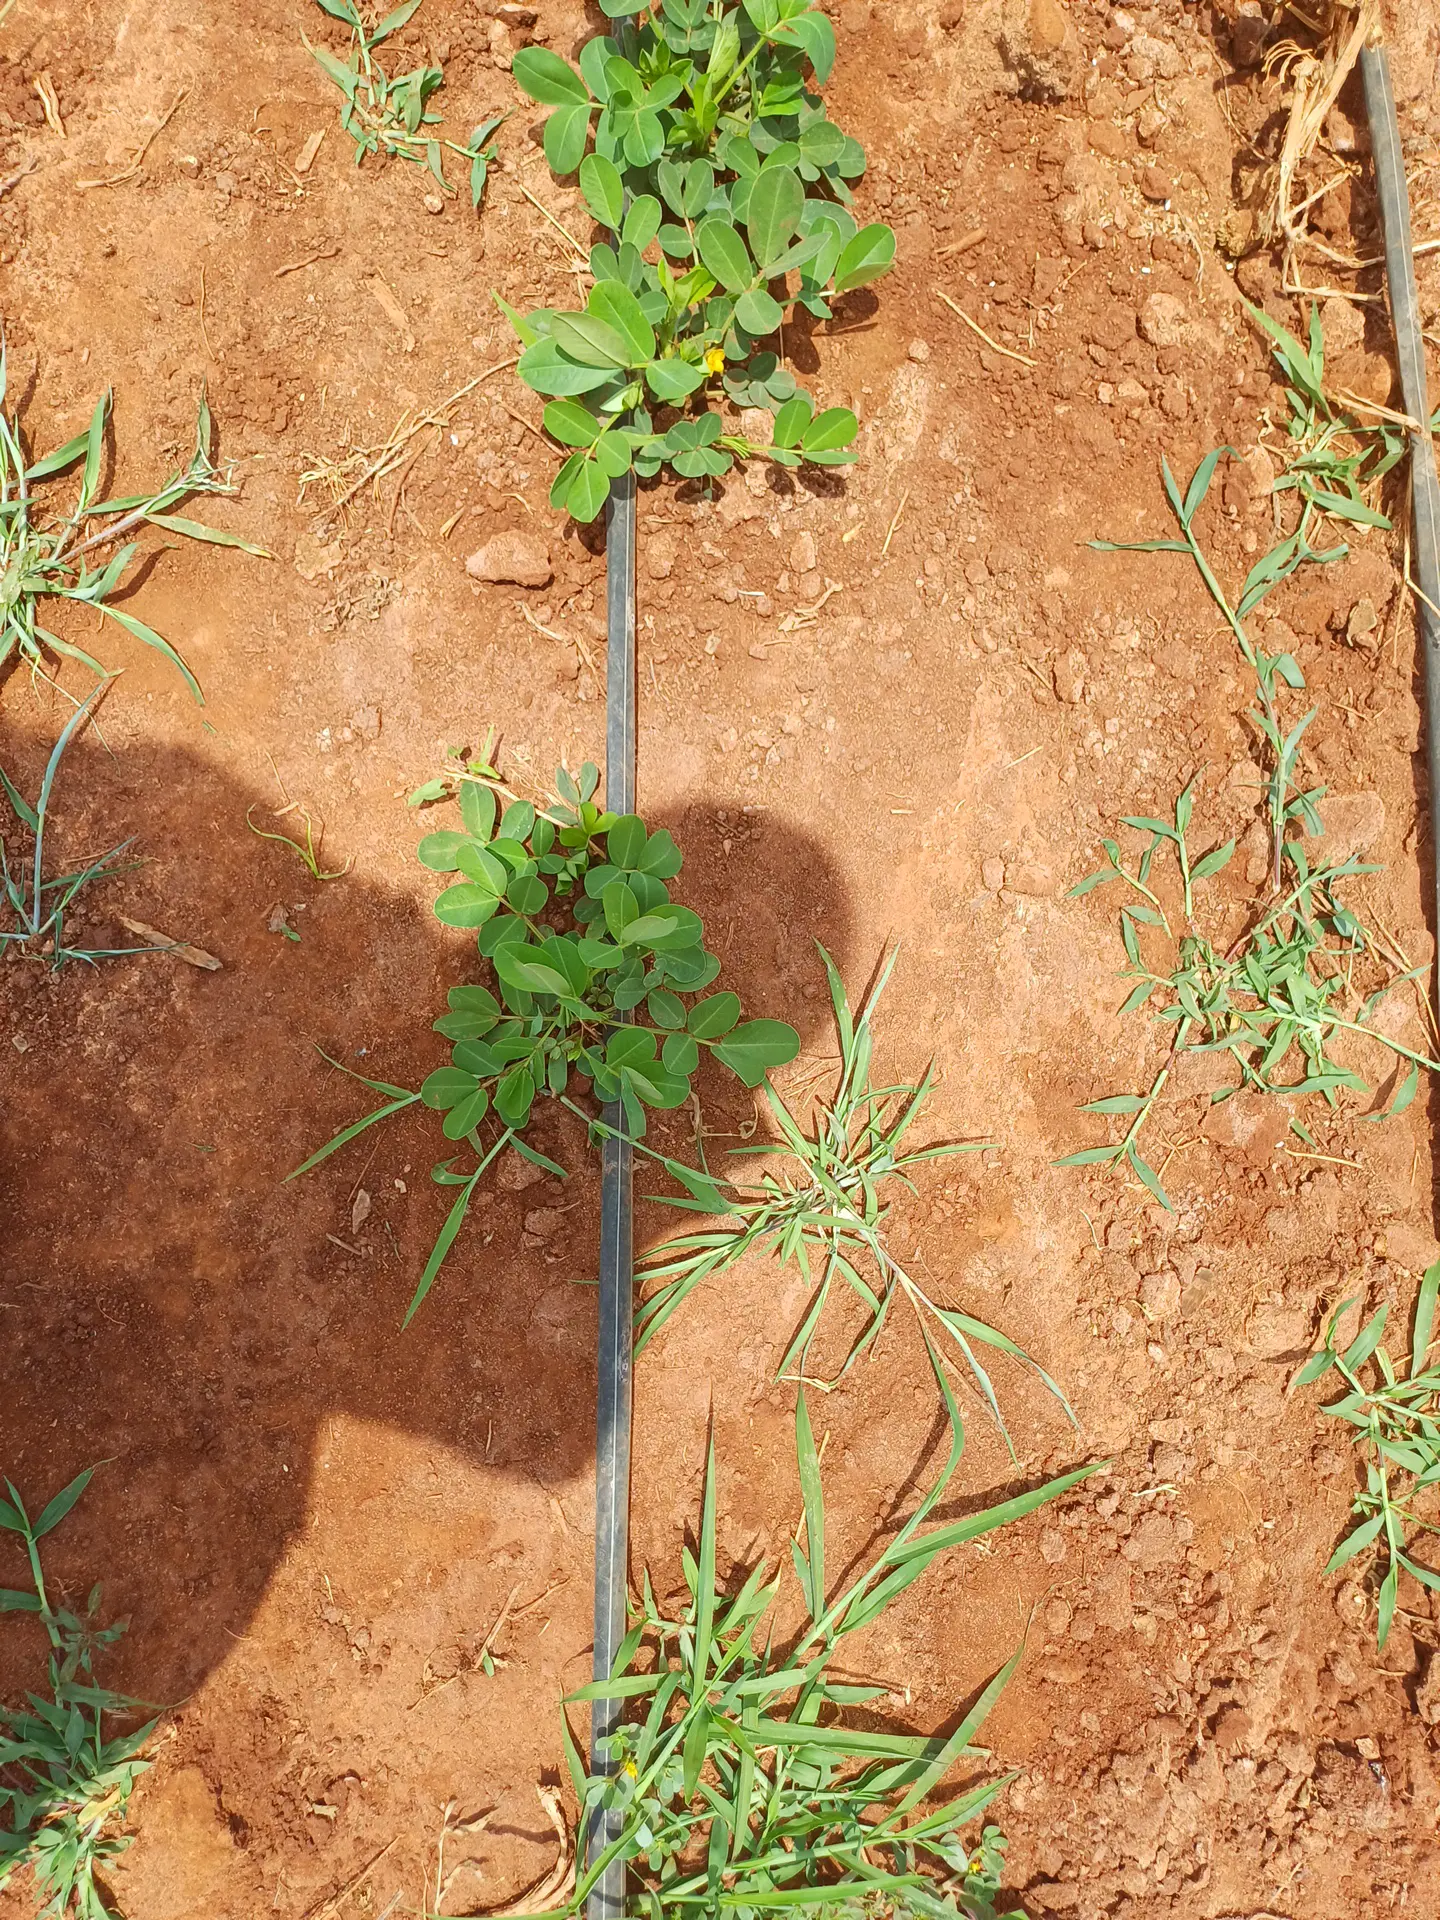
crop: groundnut
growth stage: vegetative
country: Kenya
